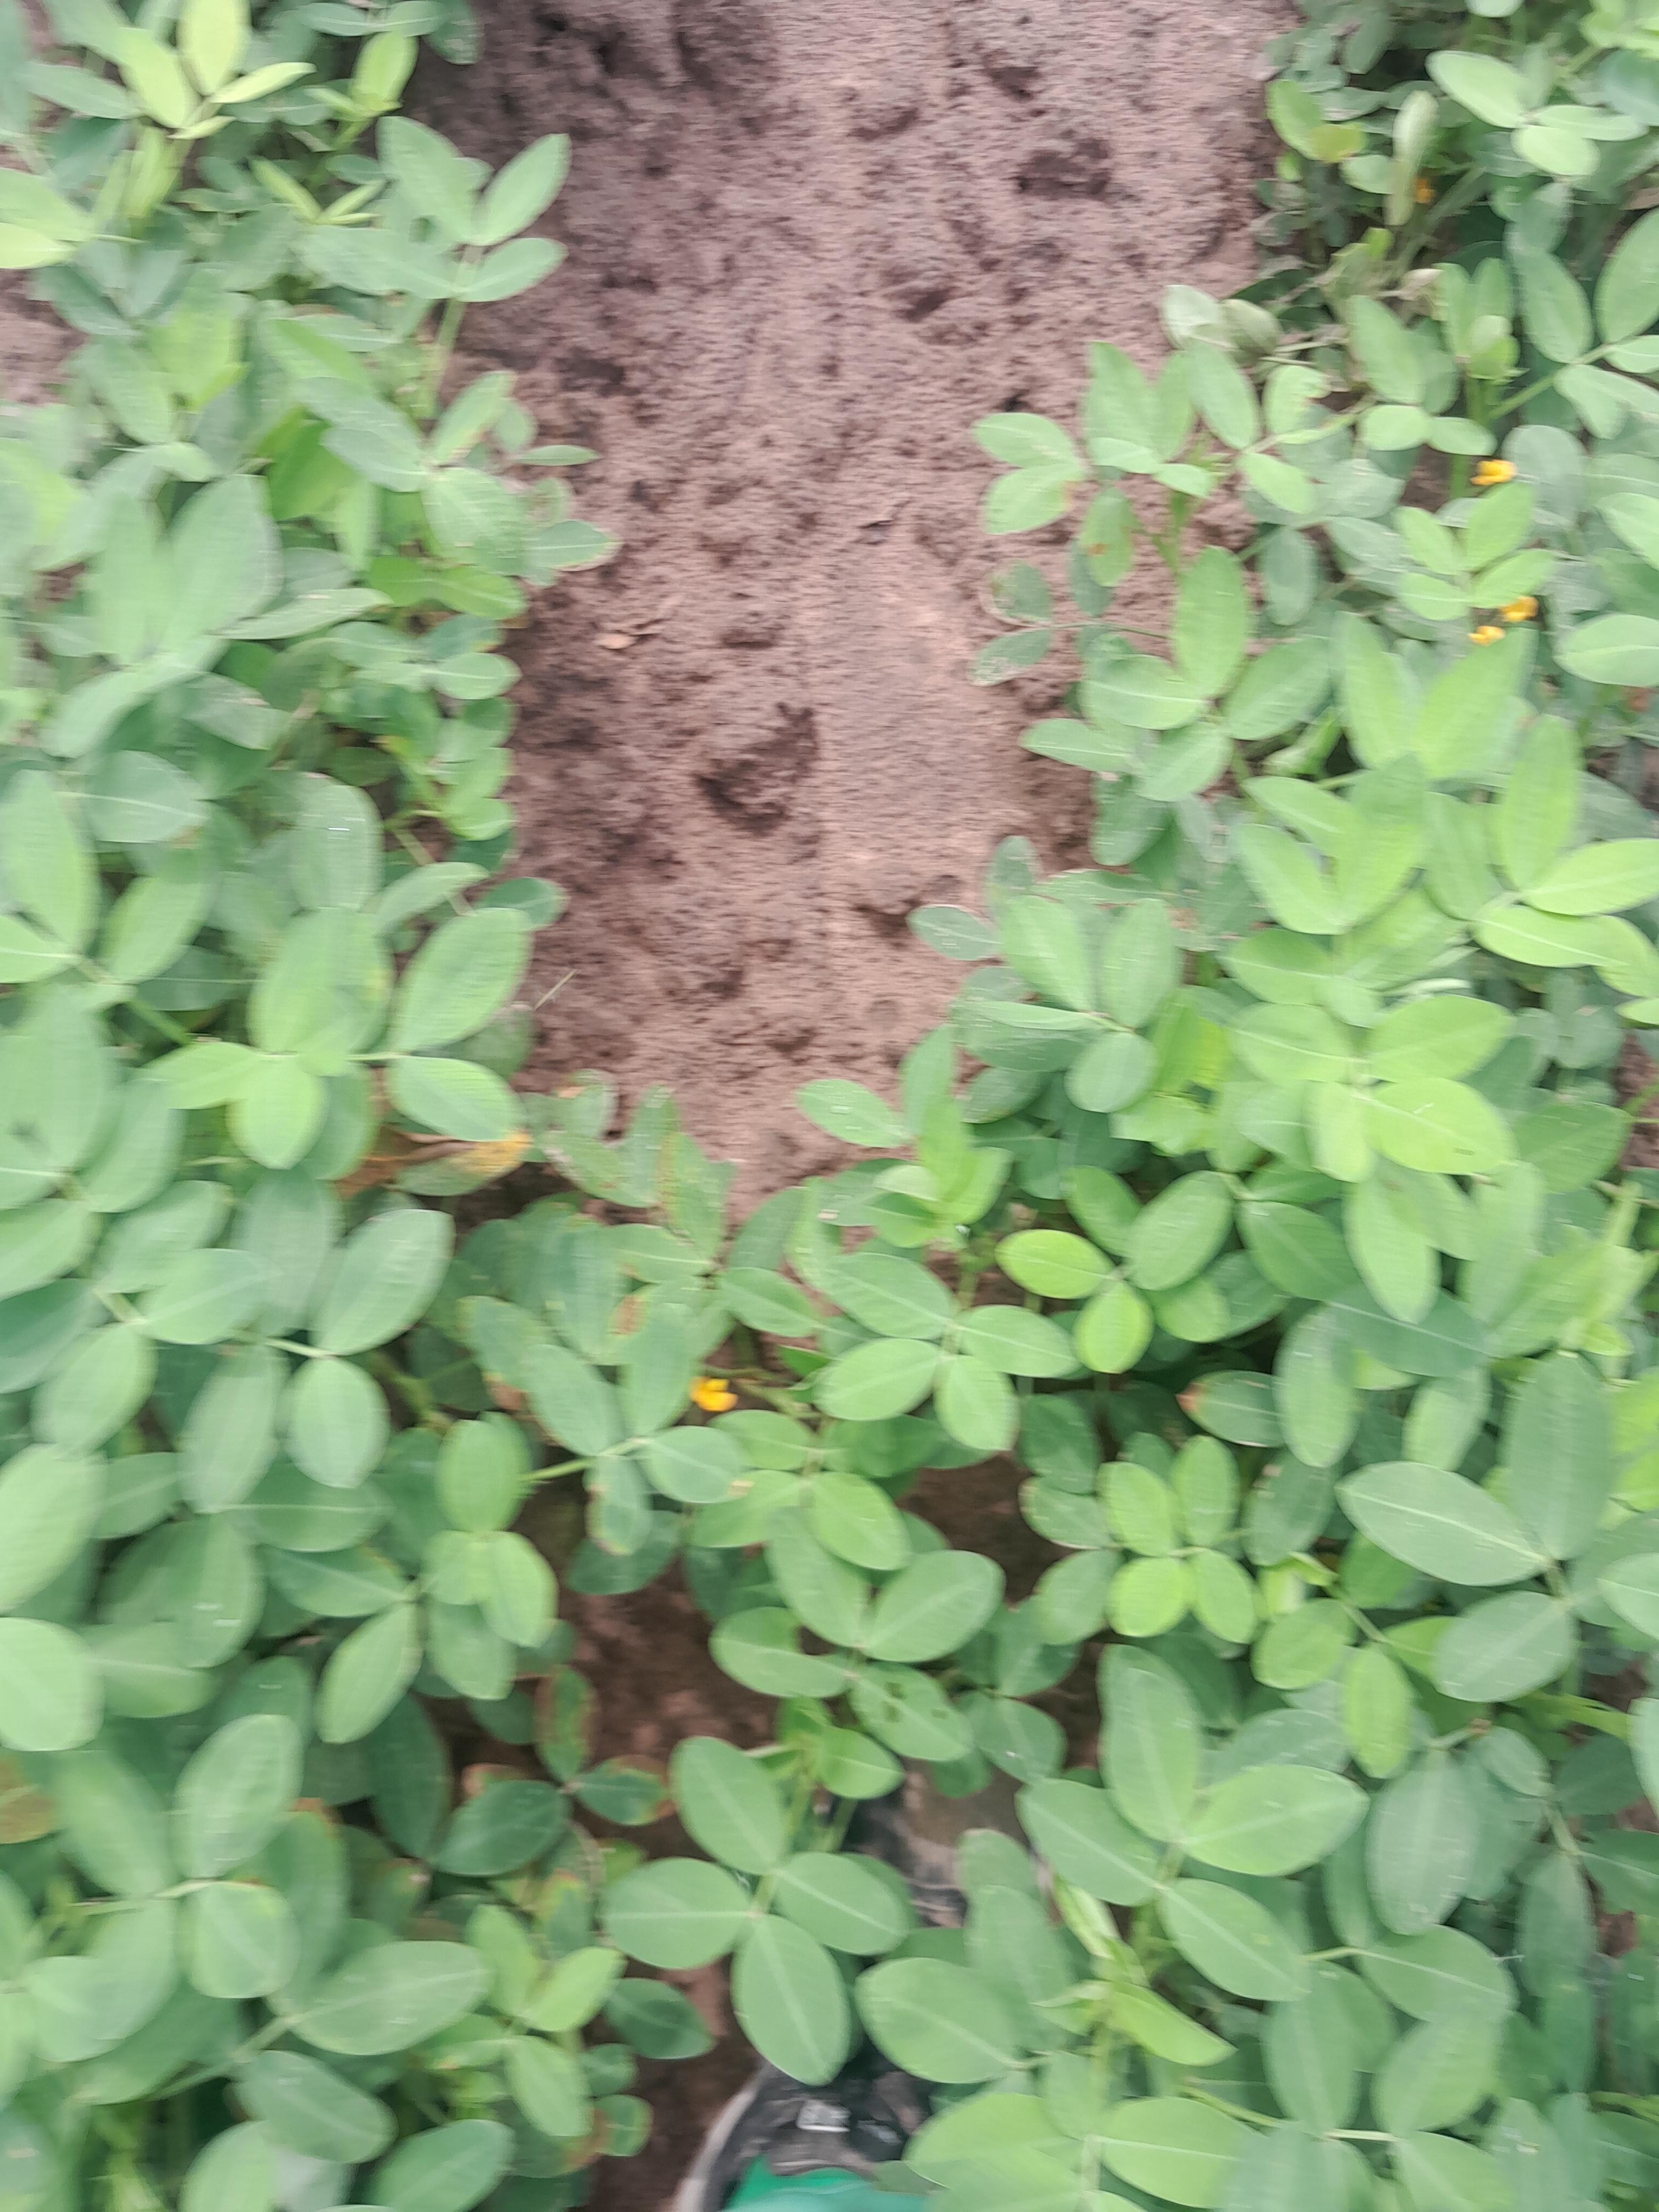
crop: groundnut
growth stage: flowering
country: Senegal
